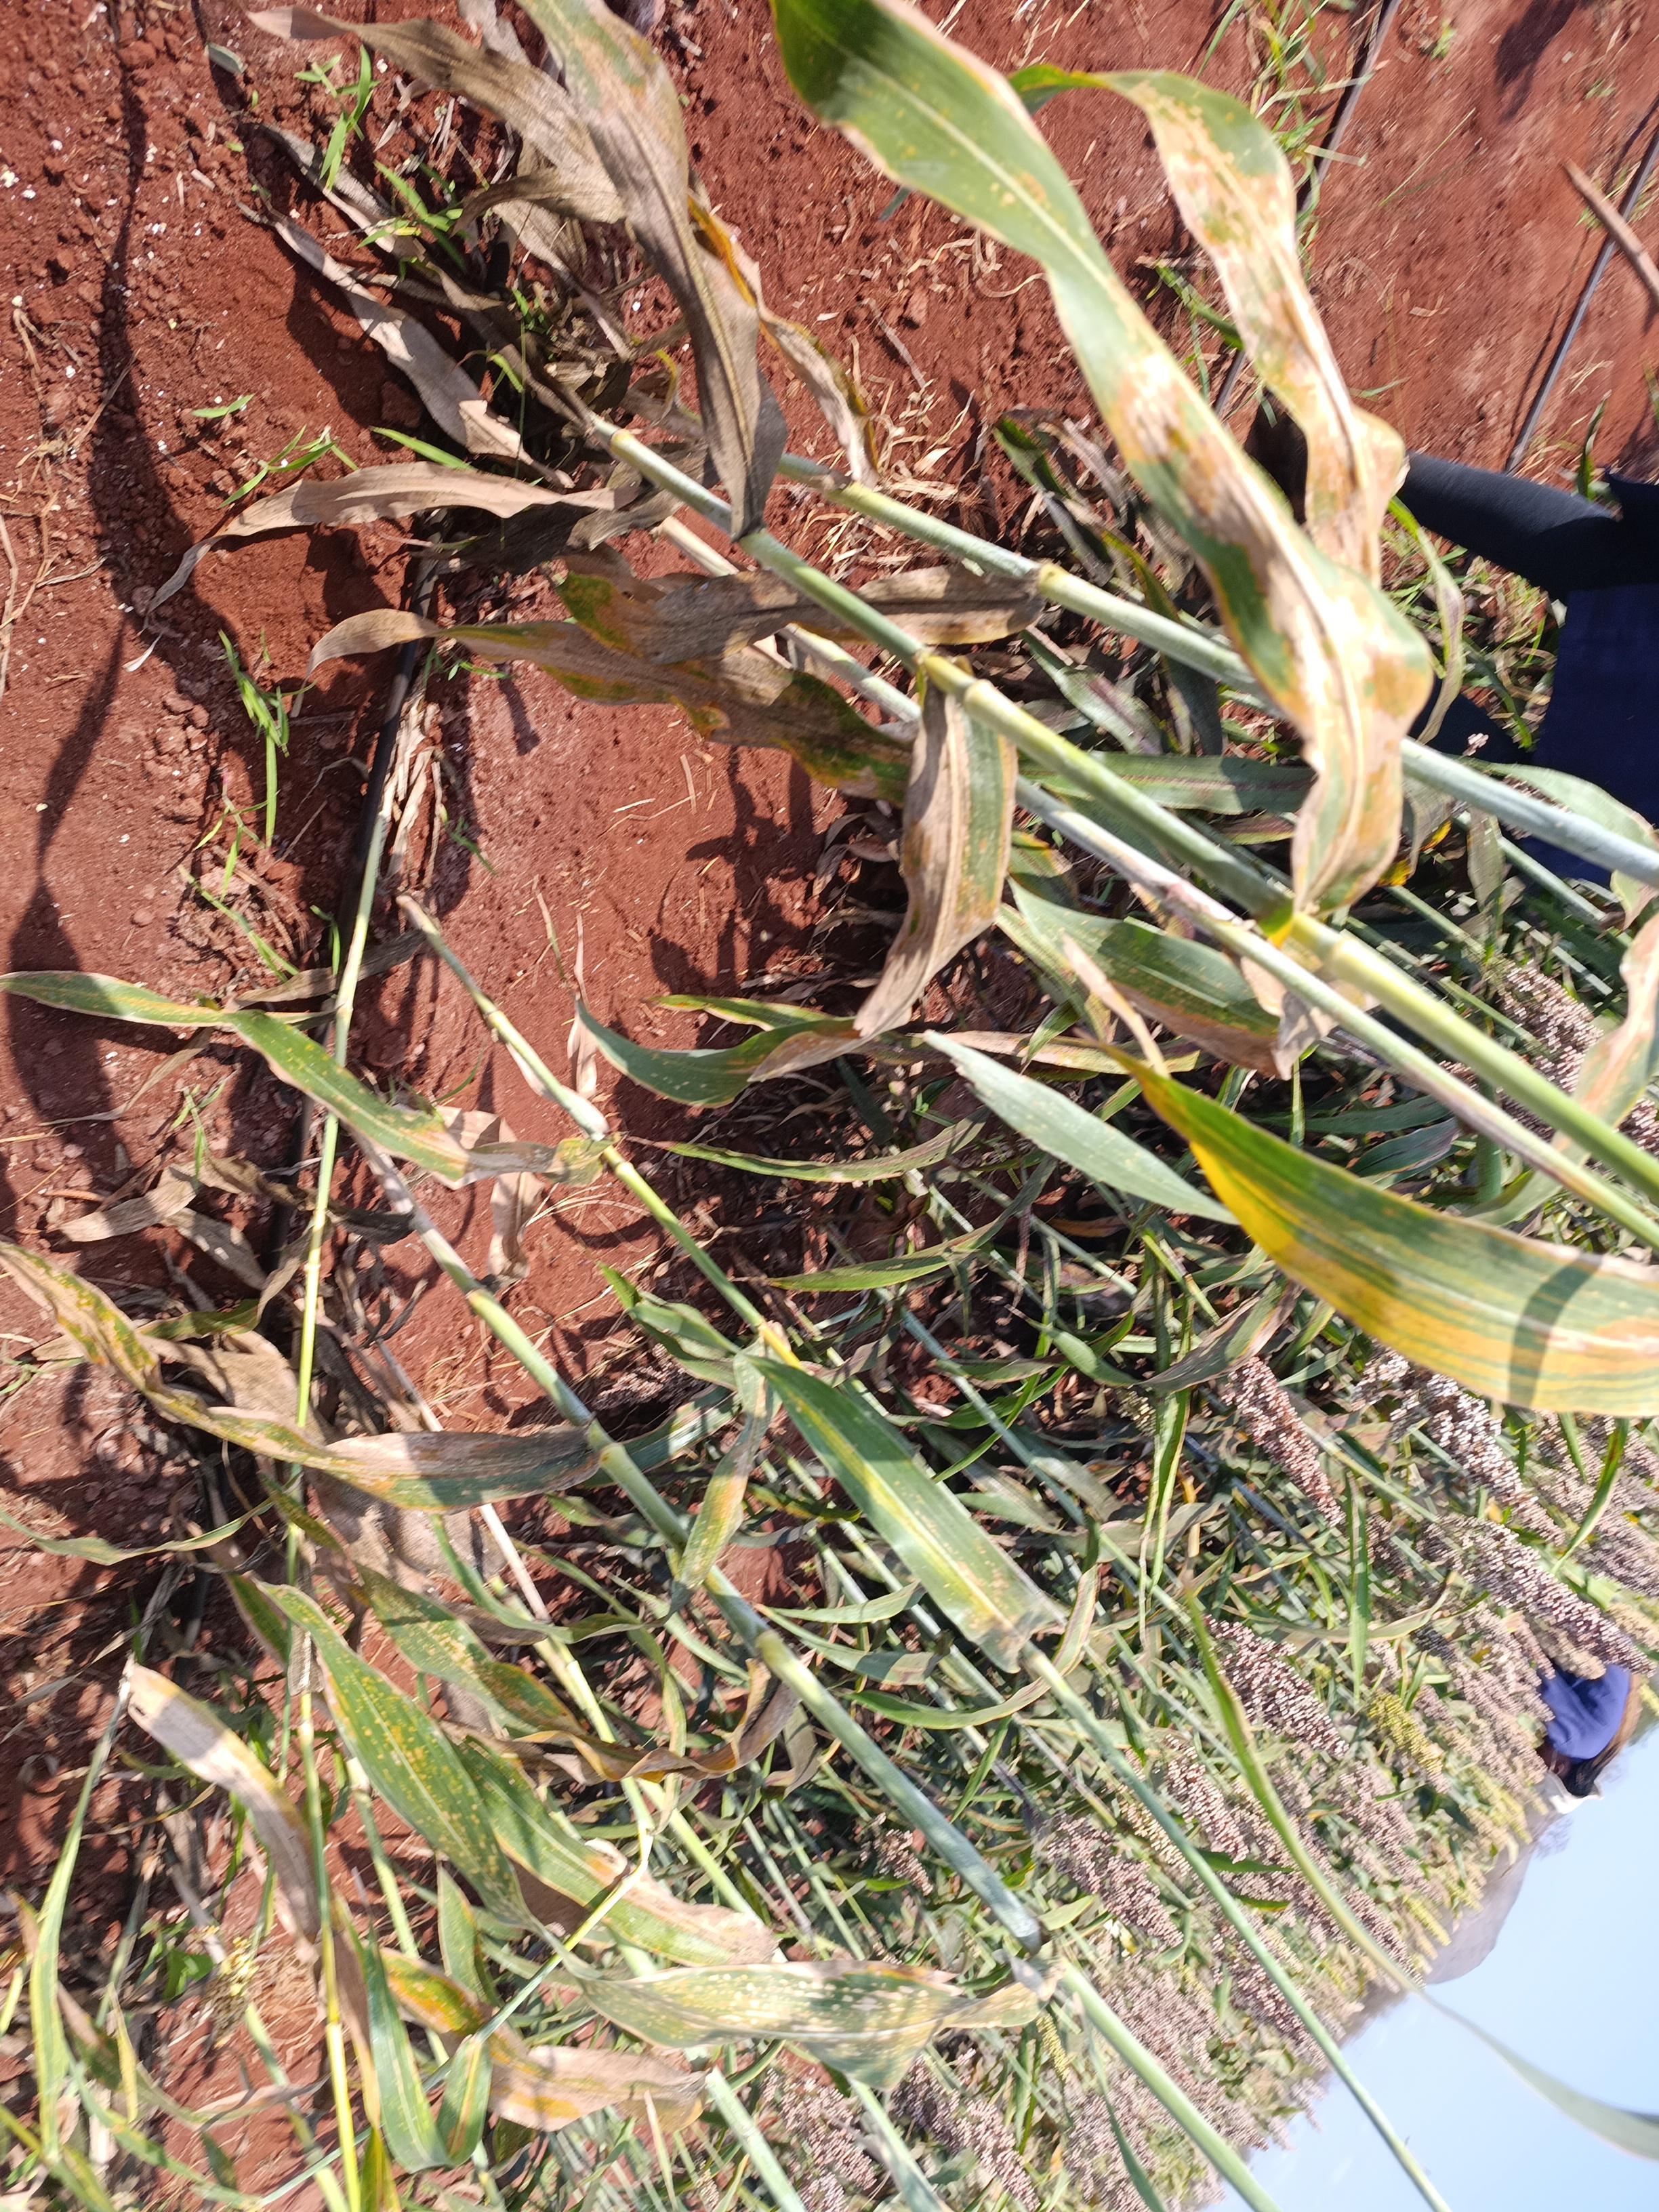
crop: sorghum
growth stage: maturity
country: Kenya
